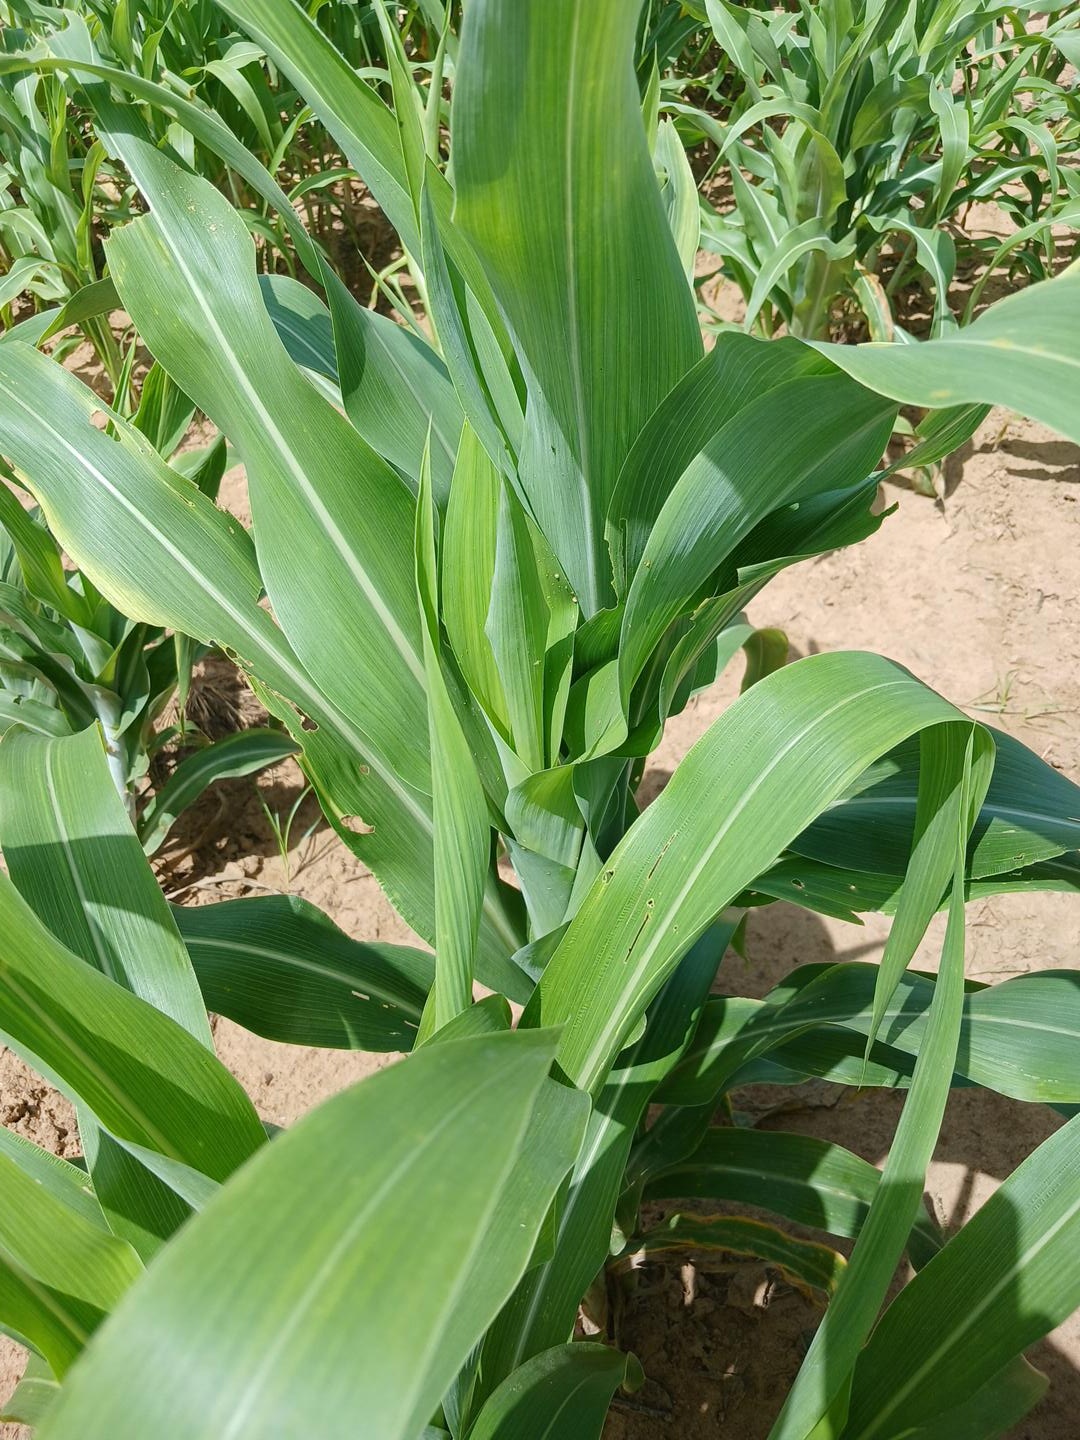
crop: sorghum
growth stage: vegetative
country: Senegal
